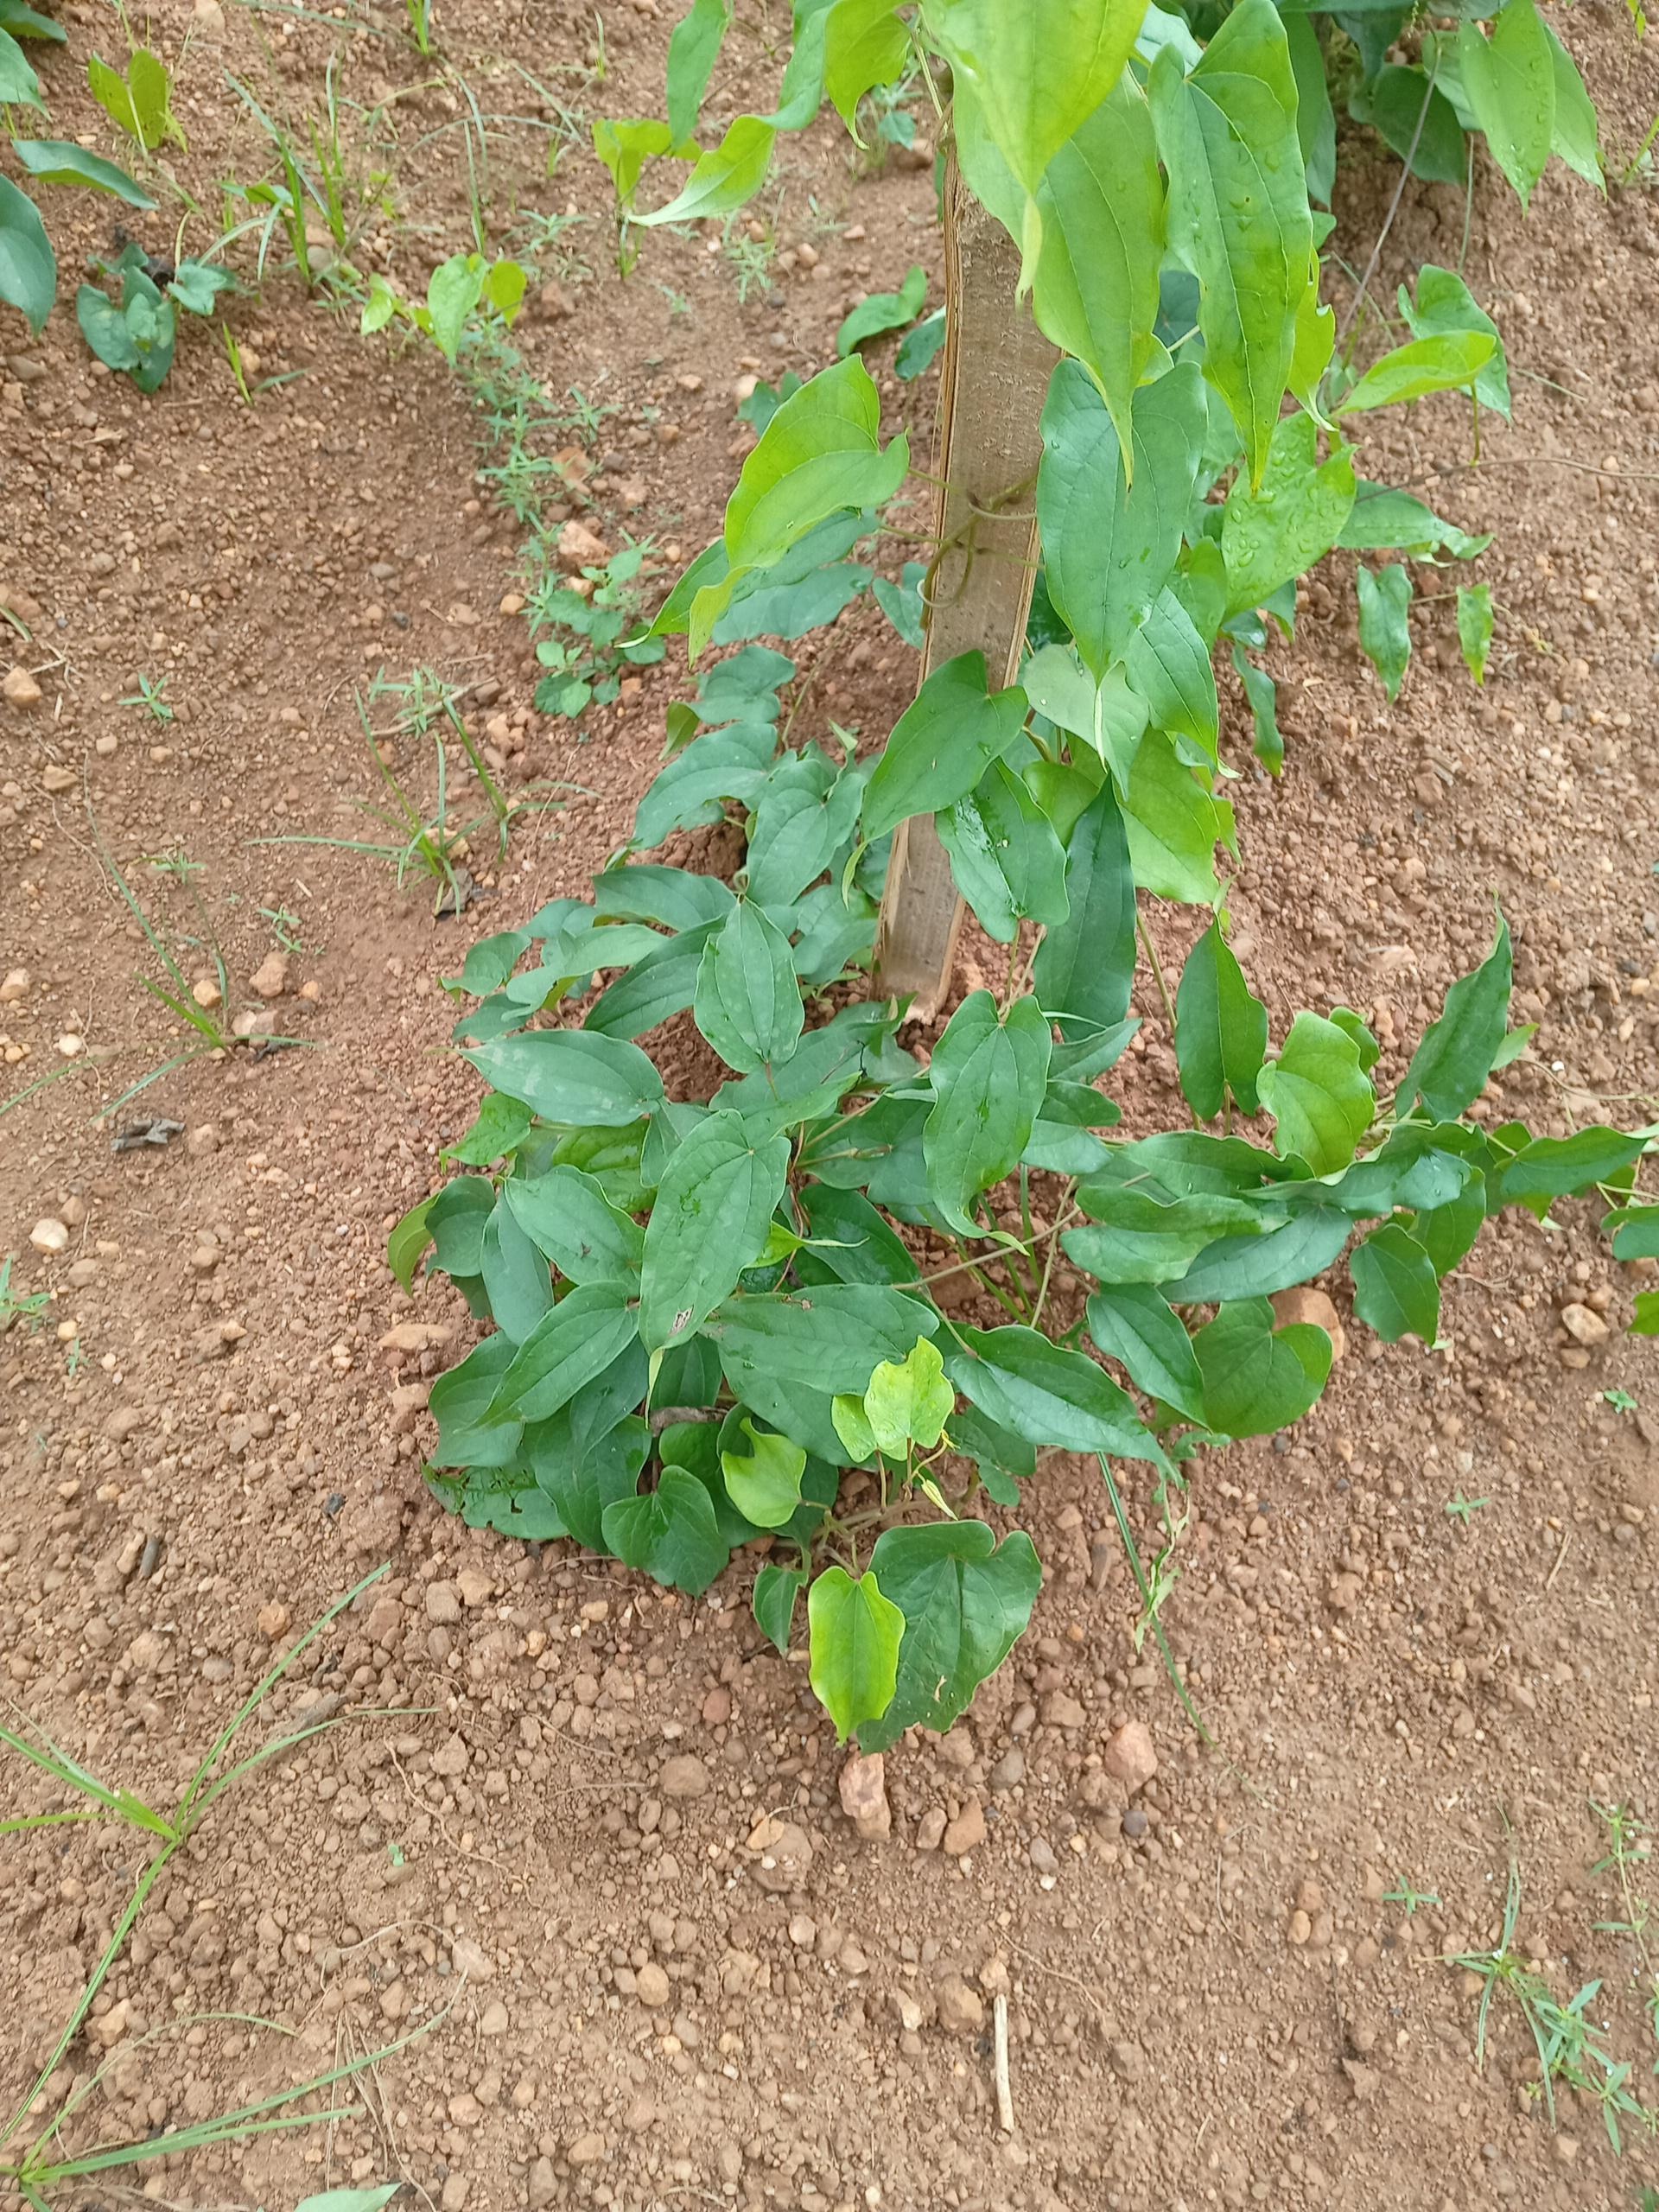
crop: yam
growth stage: vegetative
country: Nigeria
